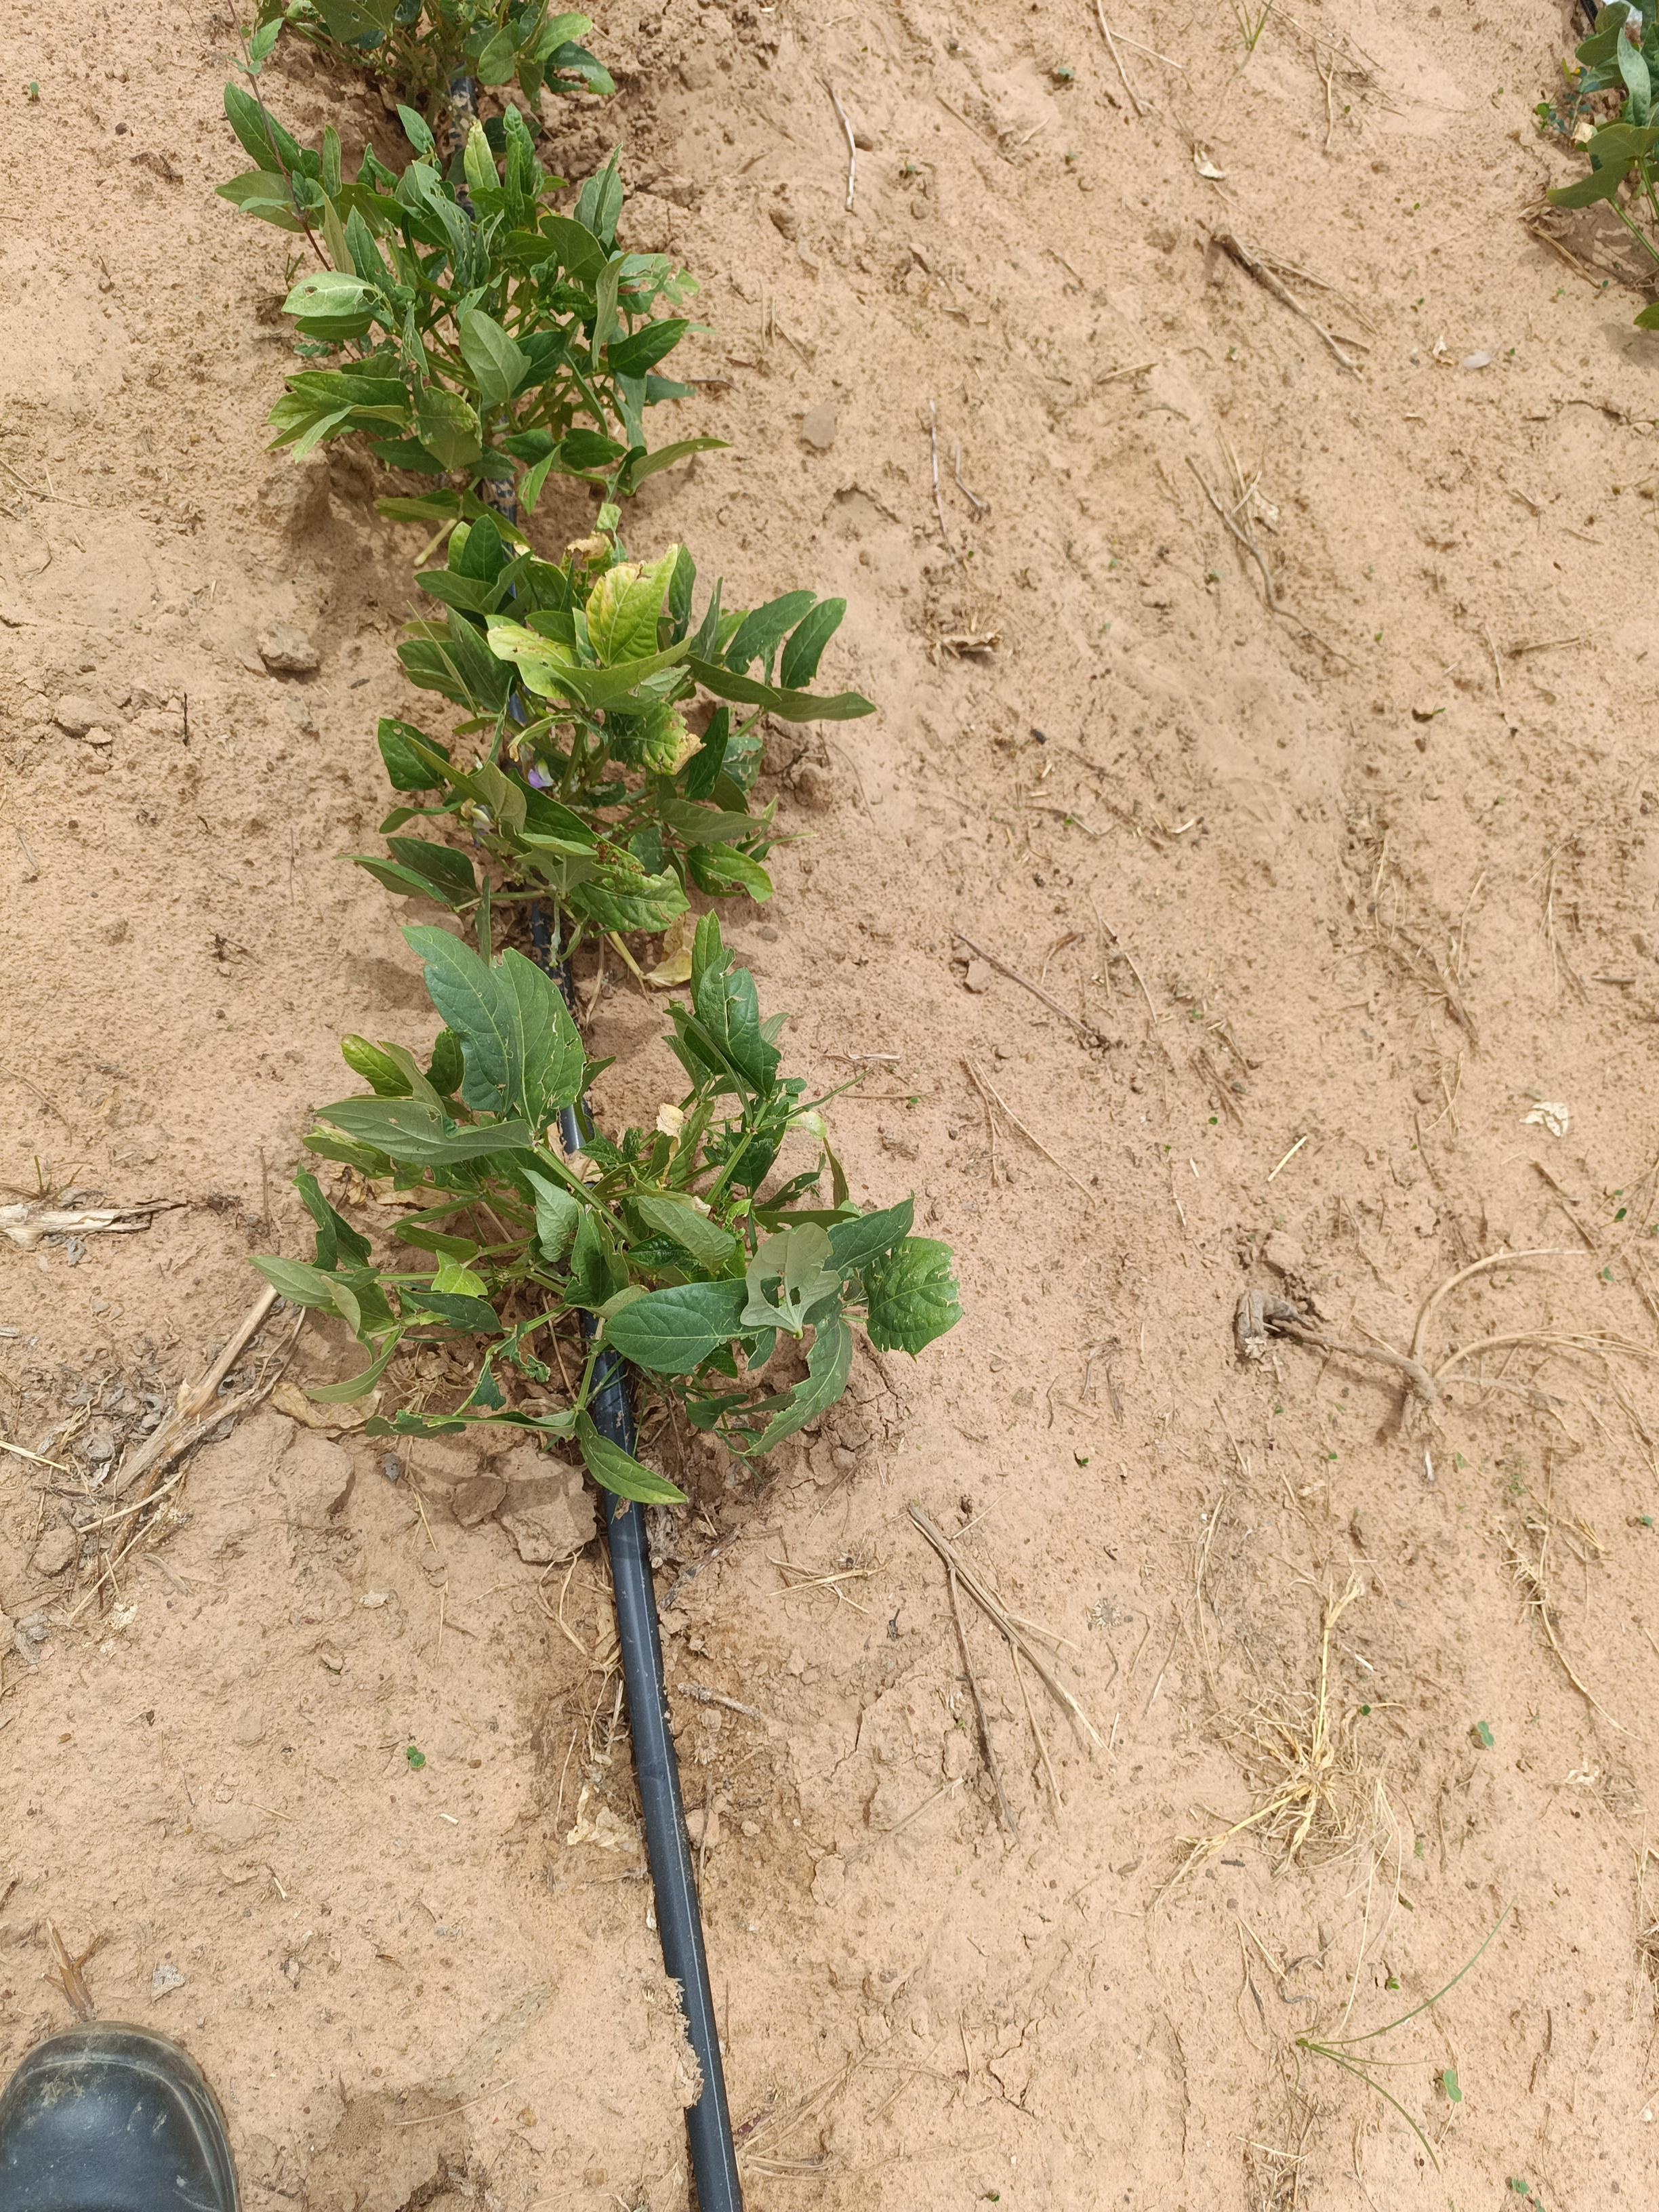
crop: cowpea
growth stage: flowering
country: Nigeria
